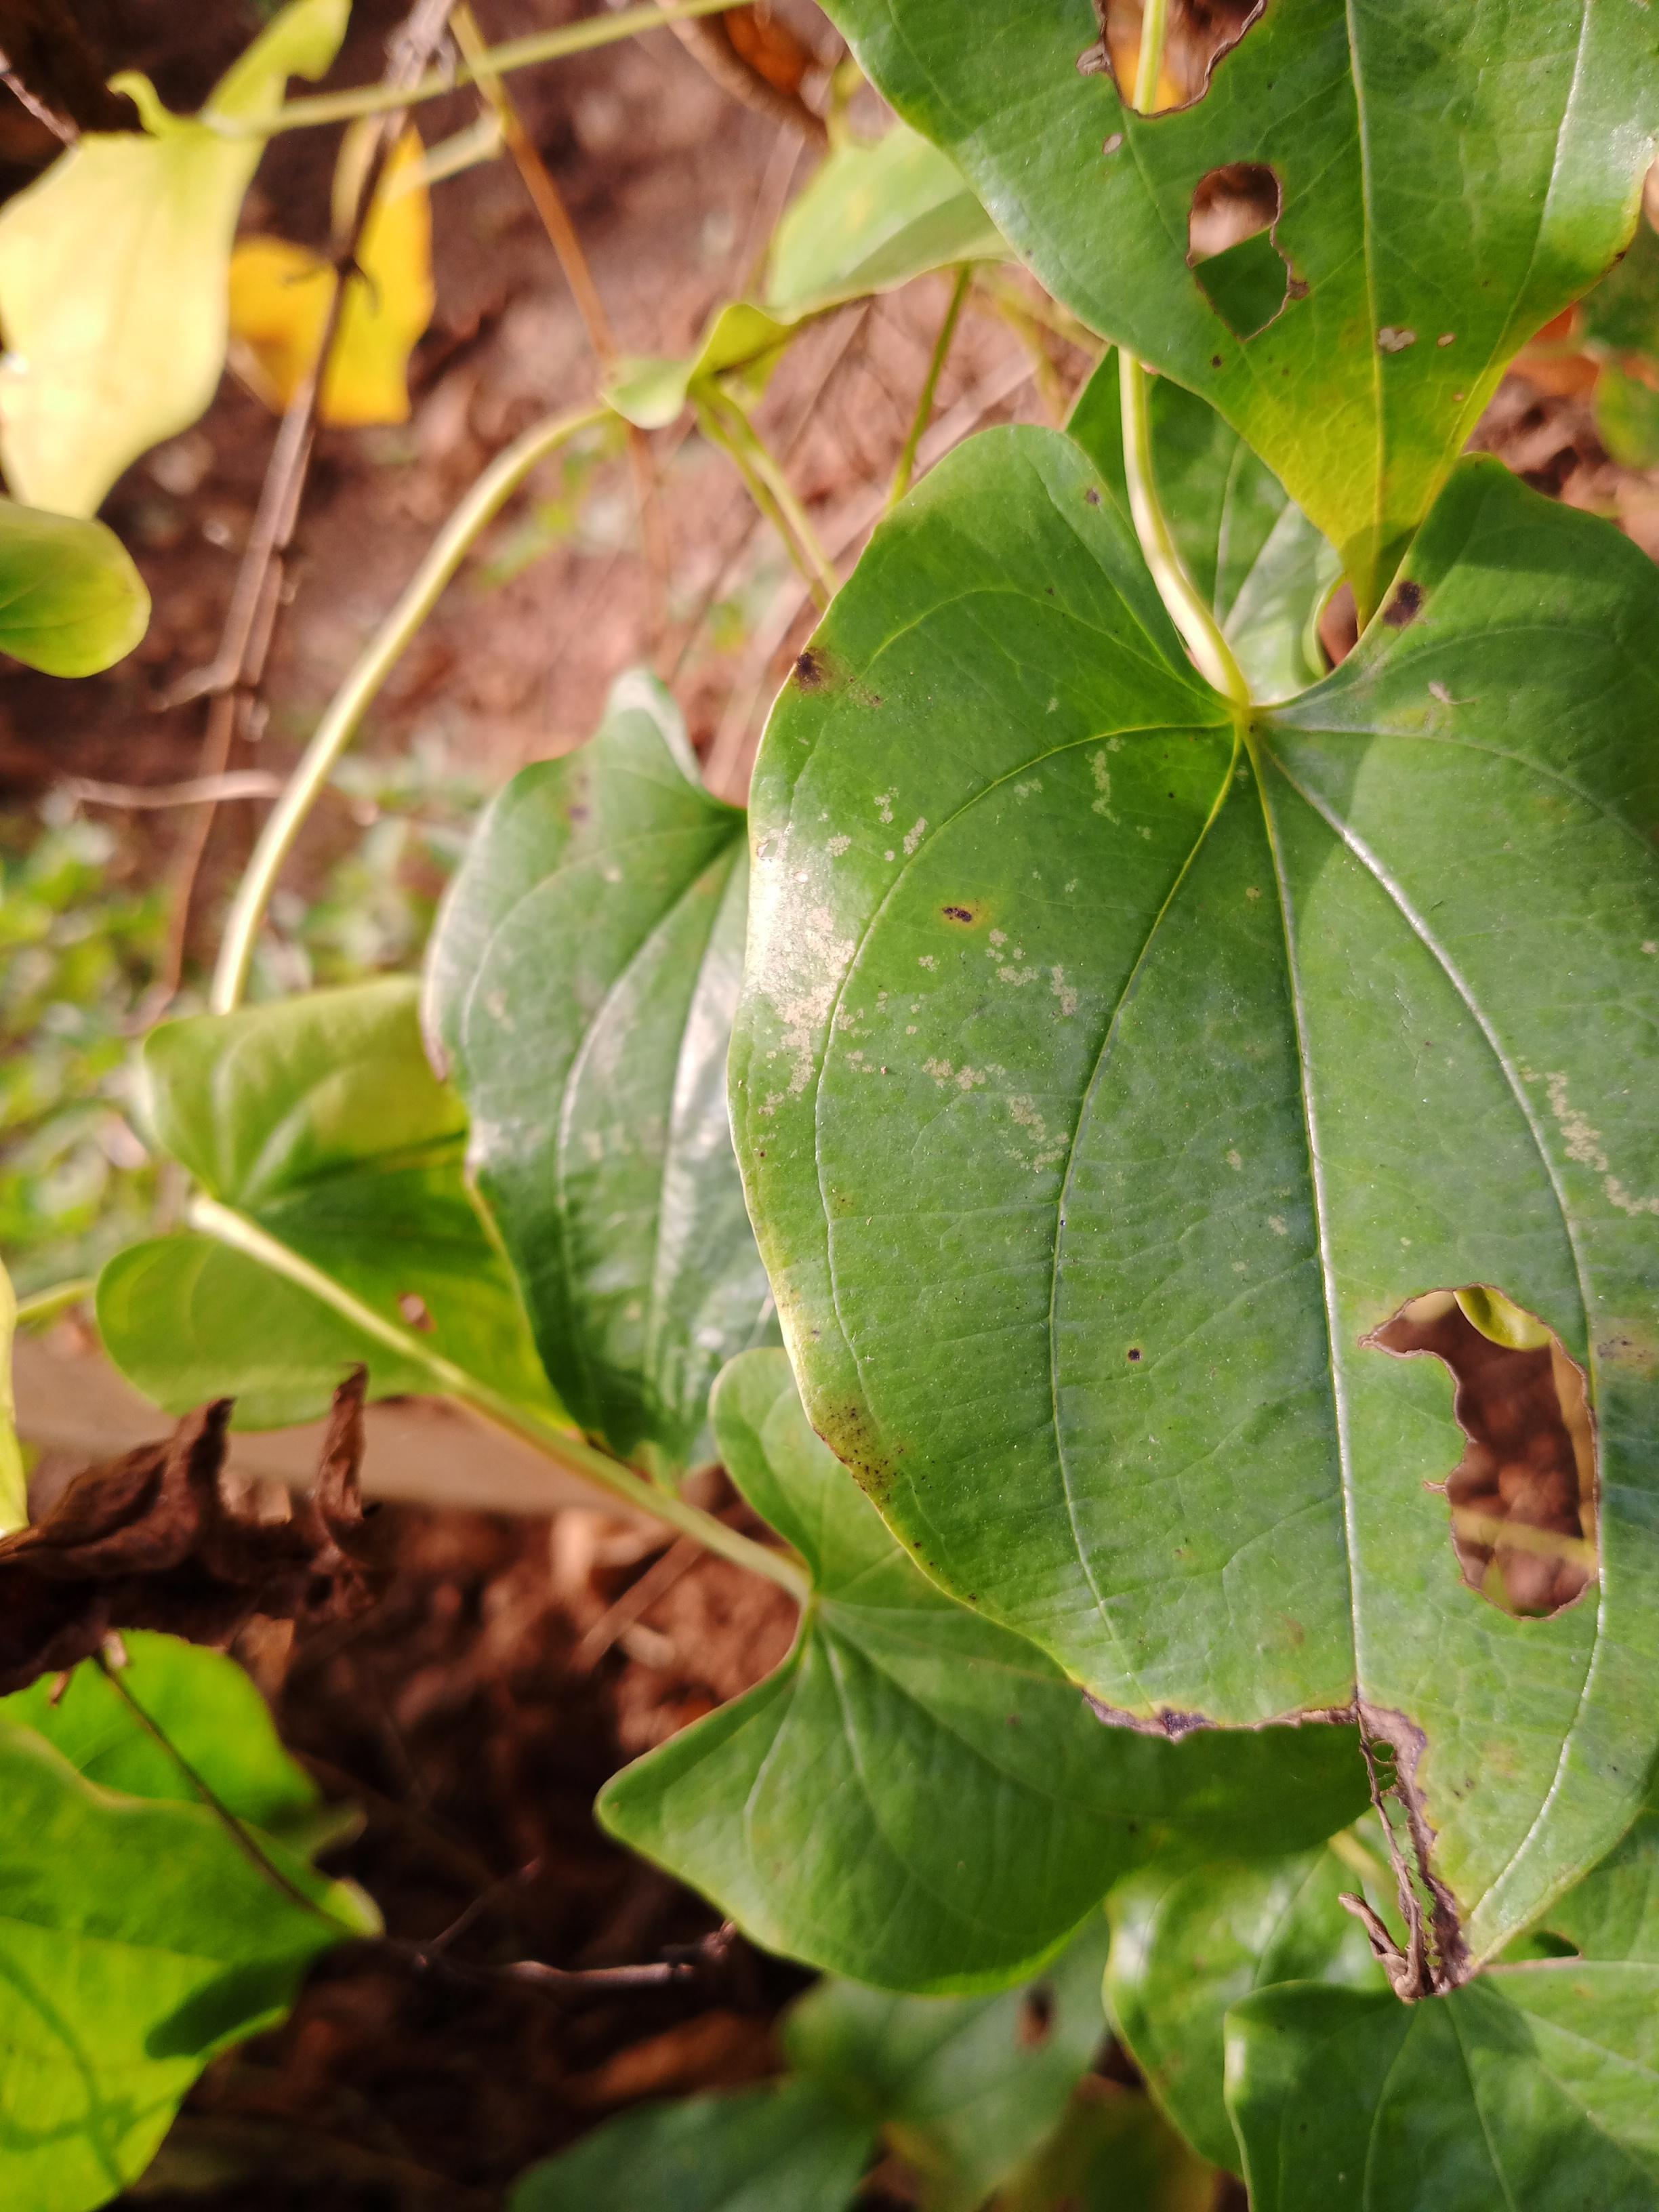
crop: yam
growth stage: vegetative
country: Nigeria
